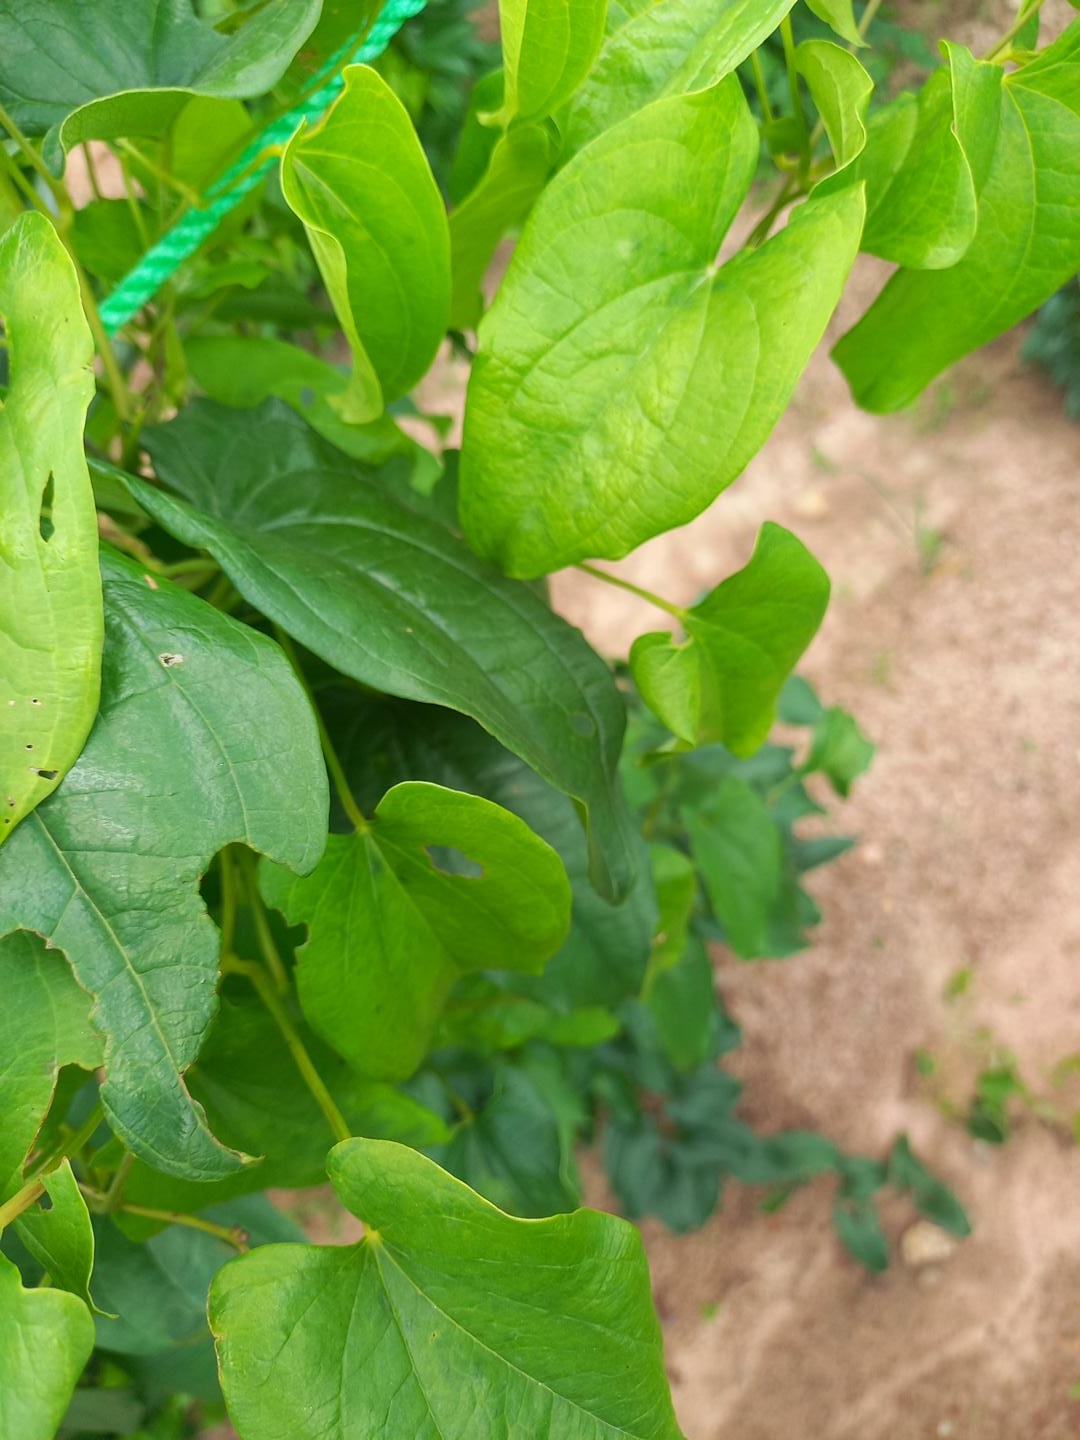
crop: yam
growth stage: vegetative
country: Nigeria
